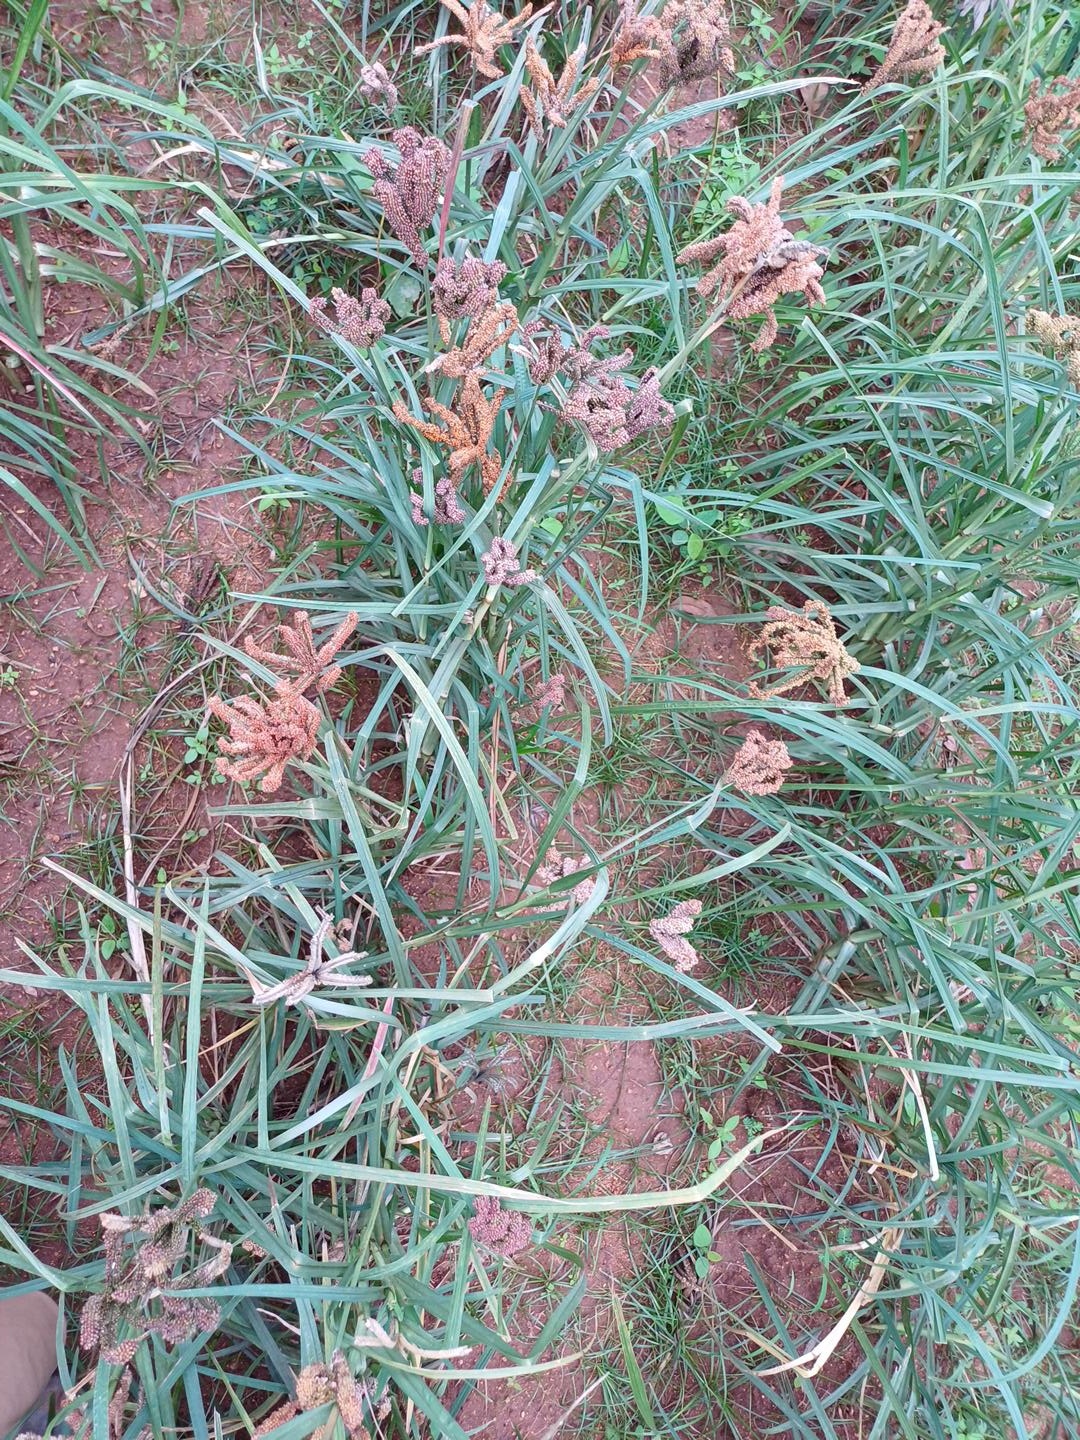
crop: finger millet
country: Kenya
